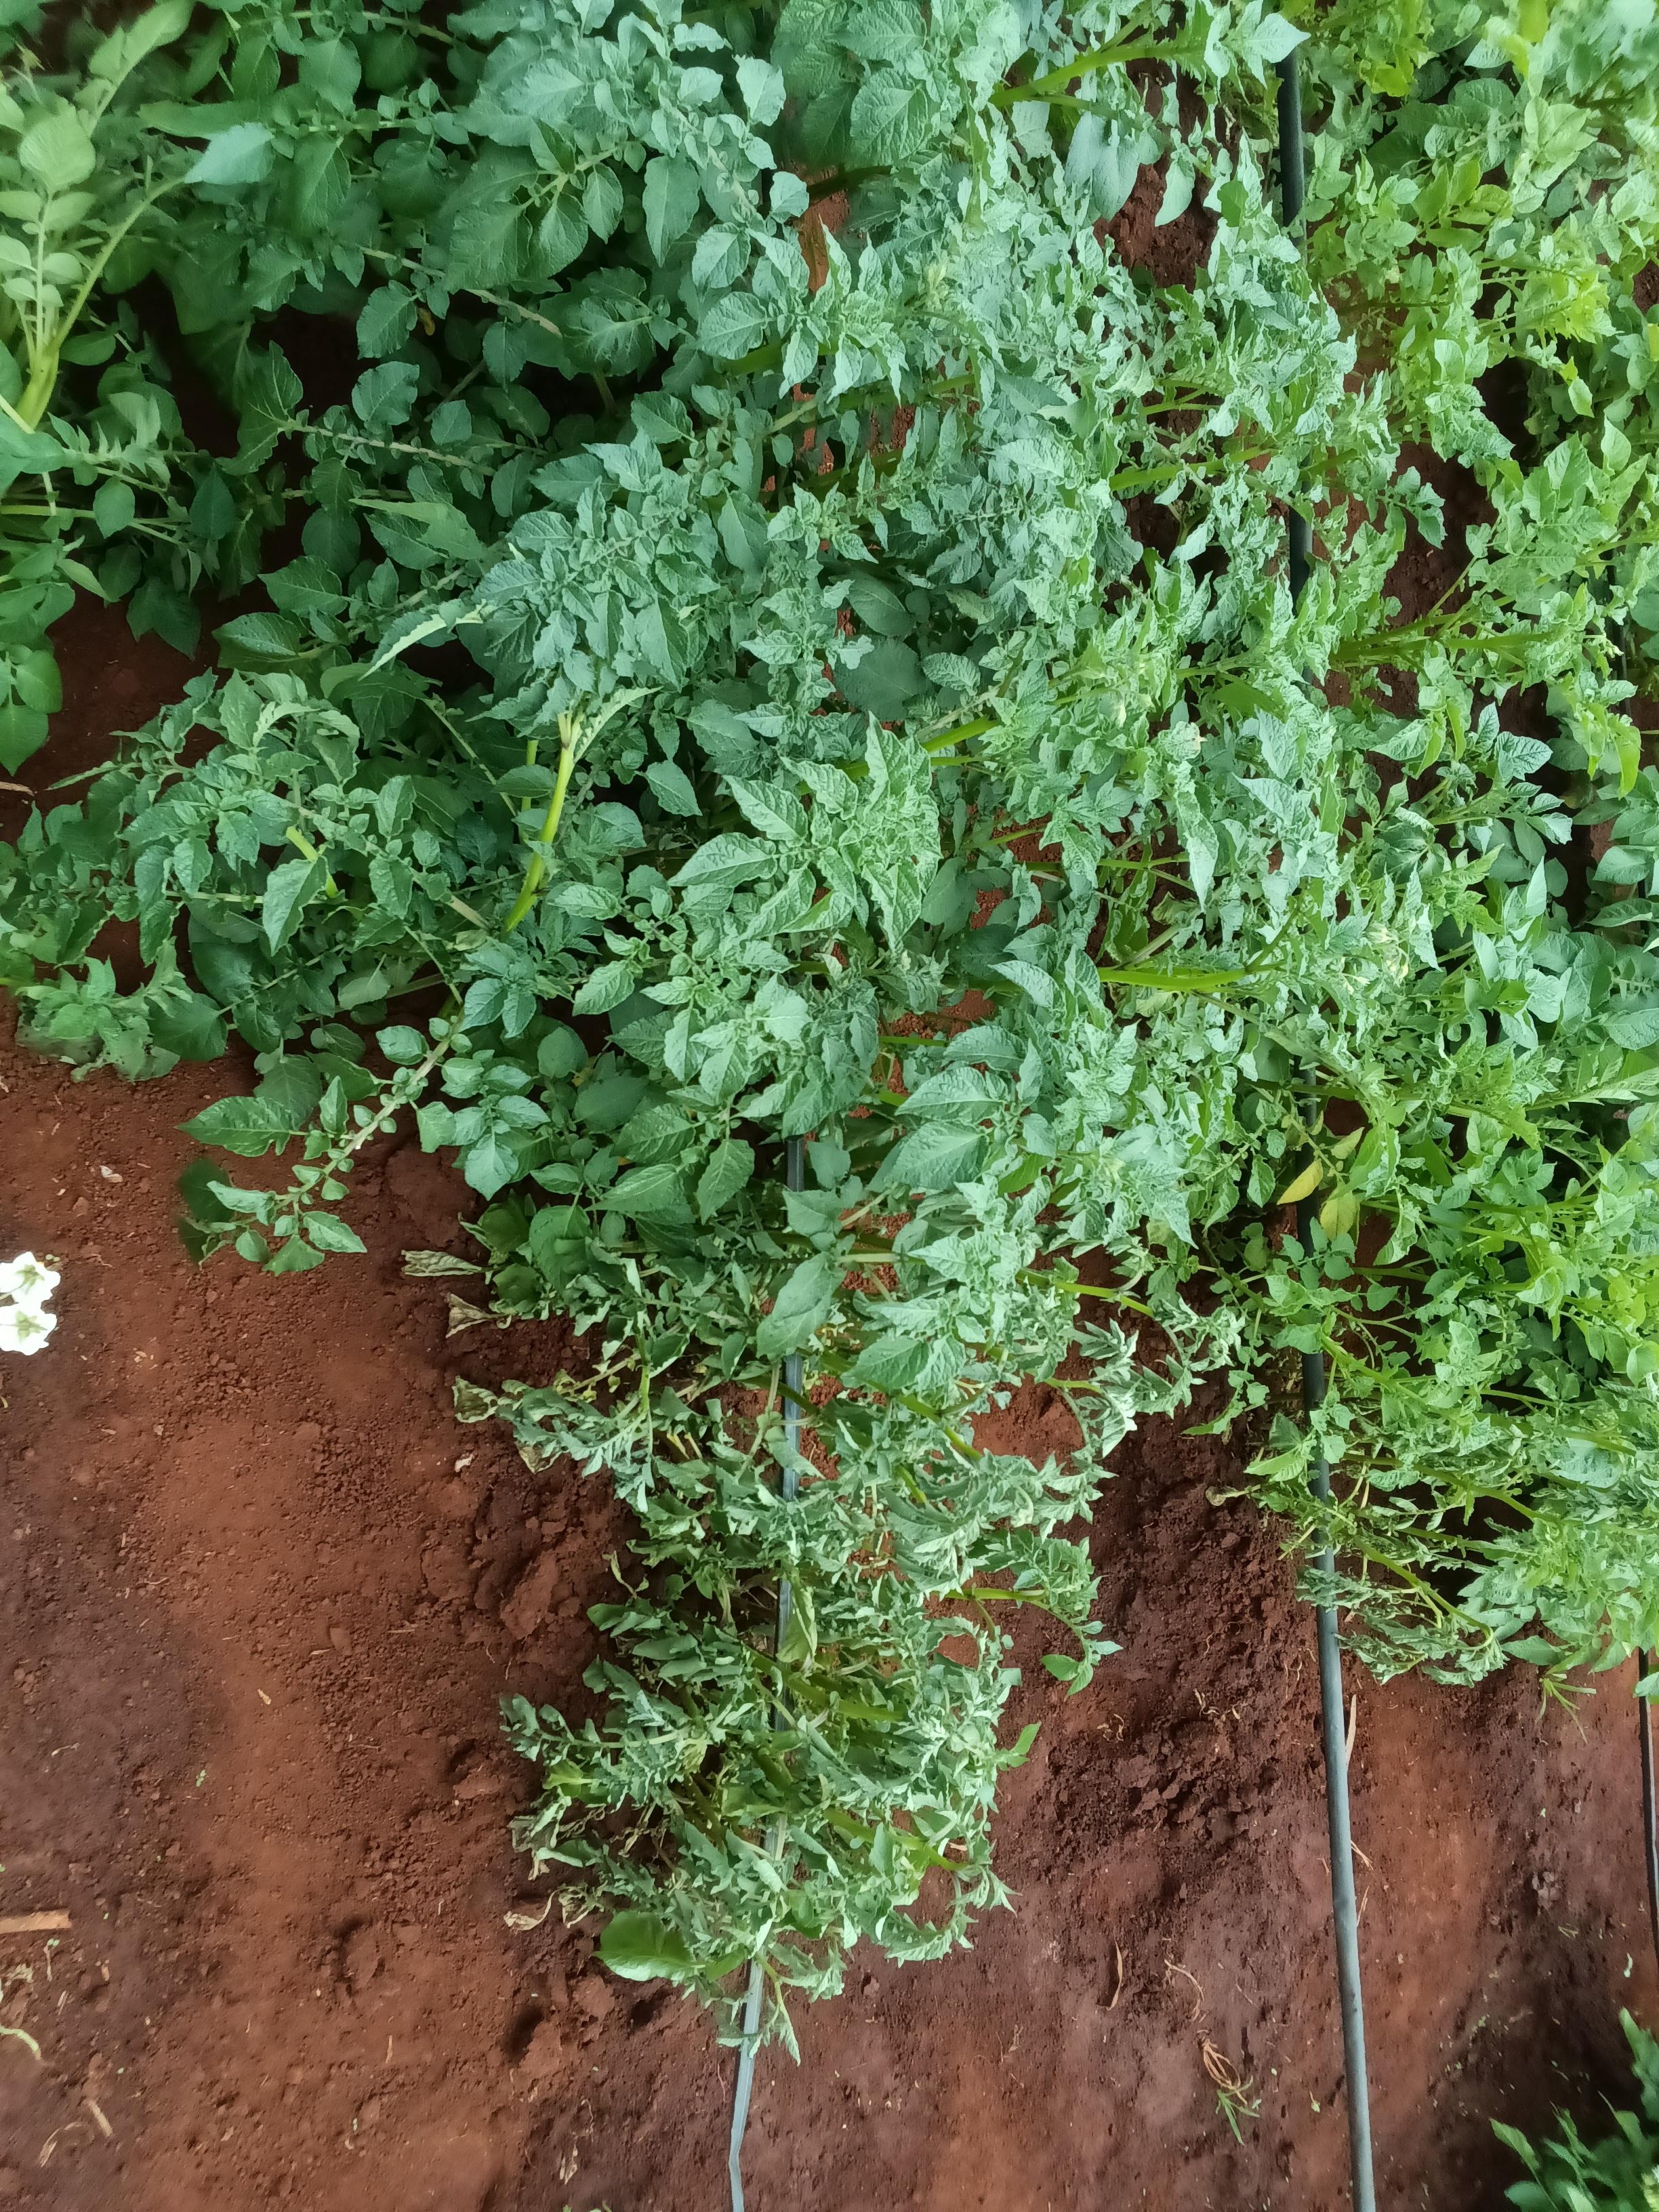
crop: potato
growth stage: vegetative
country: Kenya
